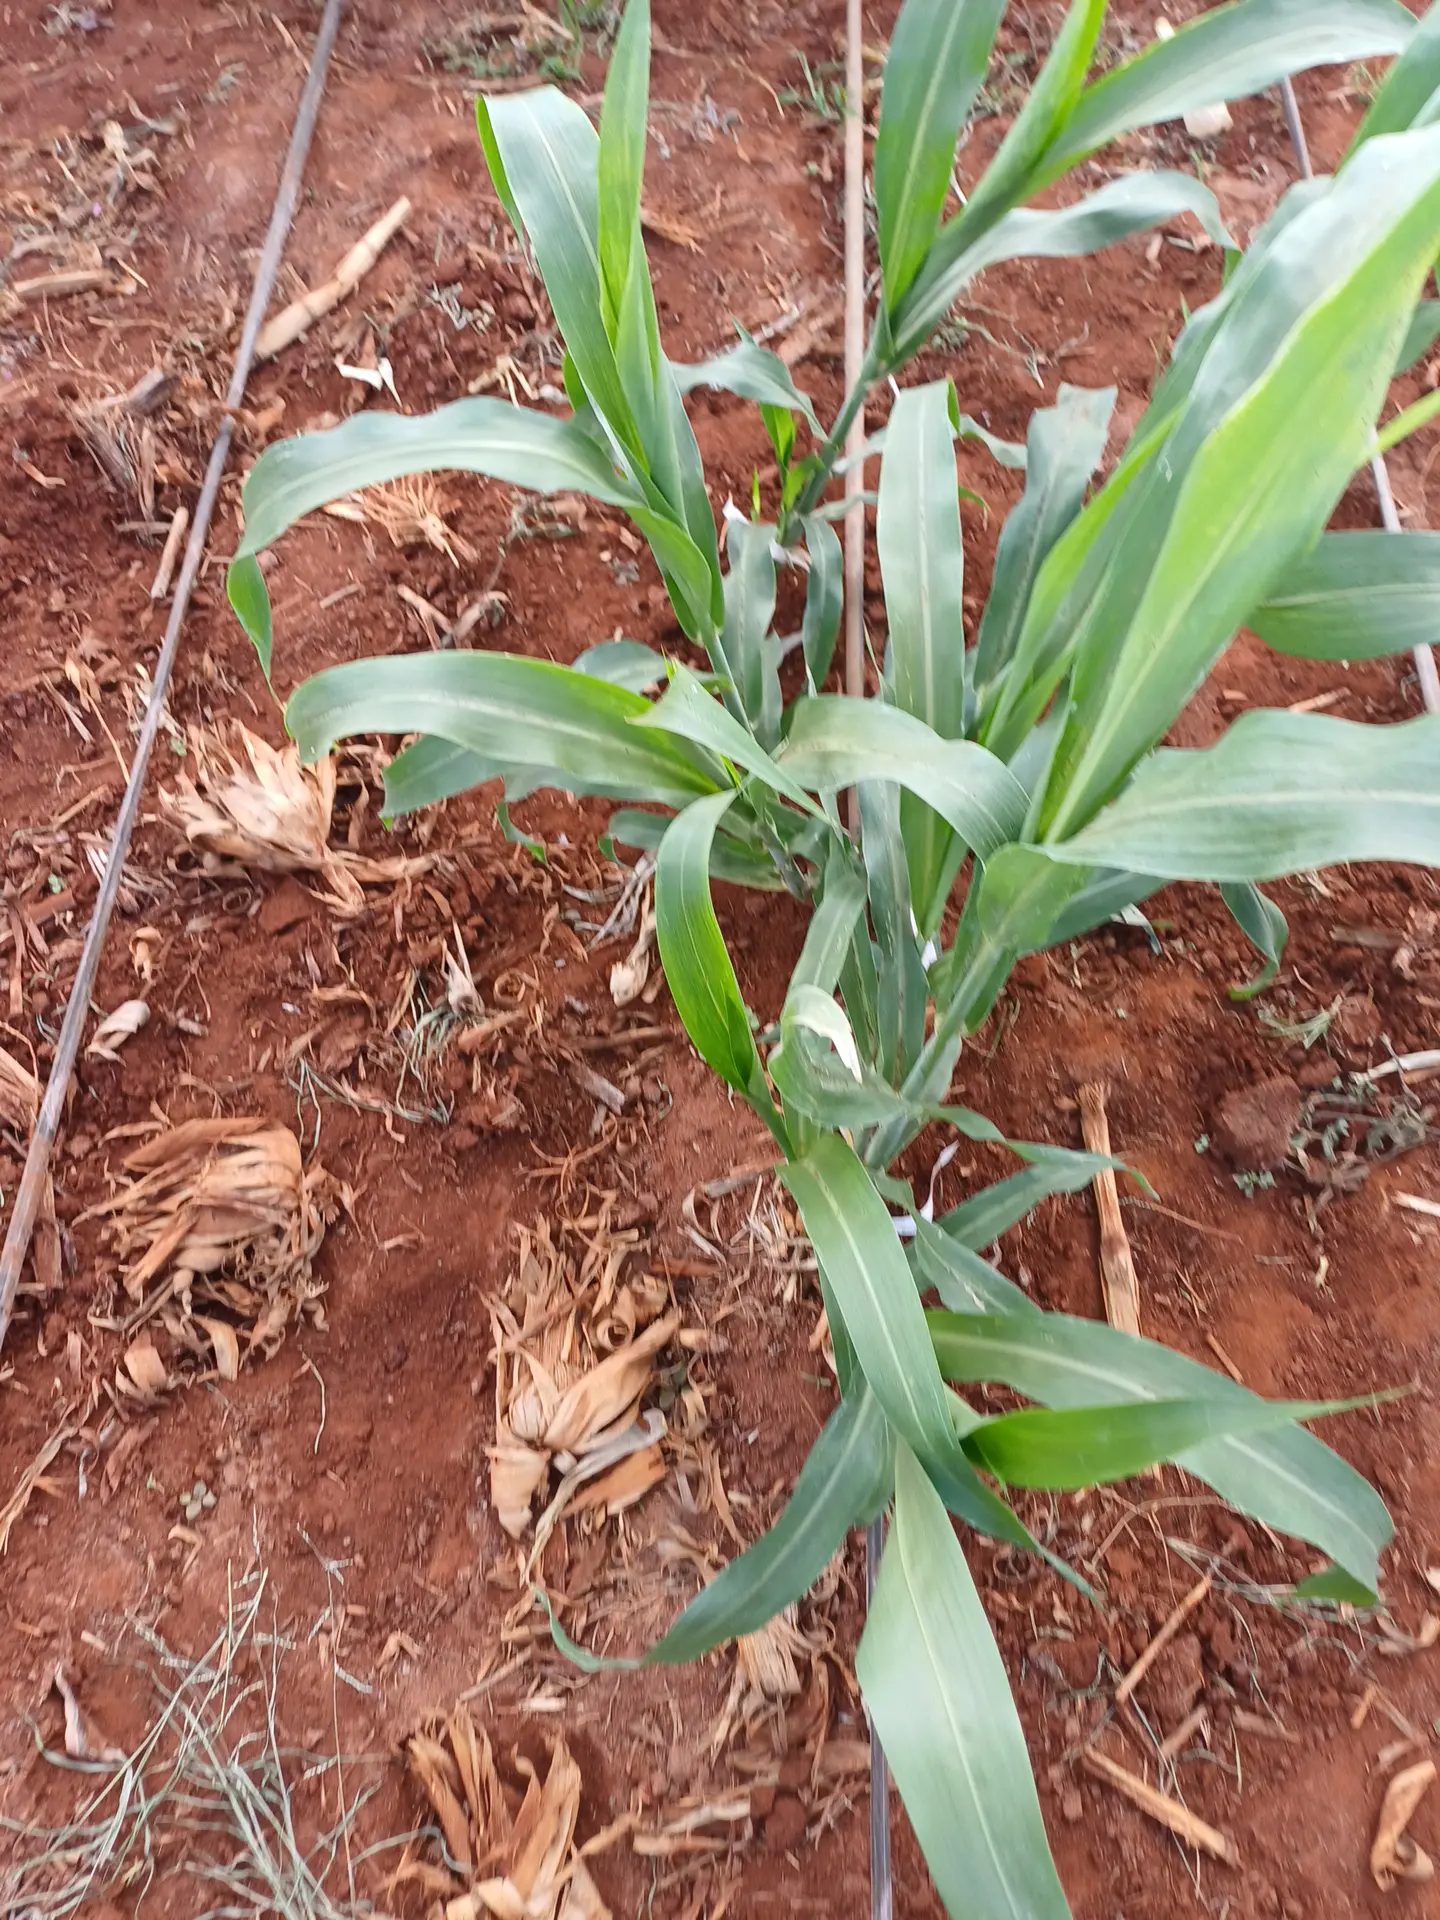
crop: sorghum
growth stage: vegetative
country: Kenya
